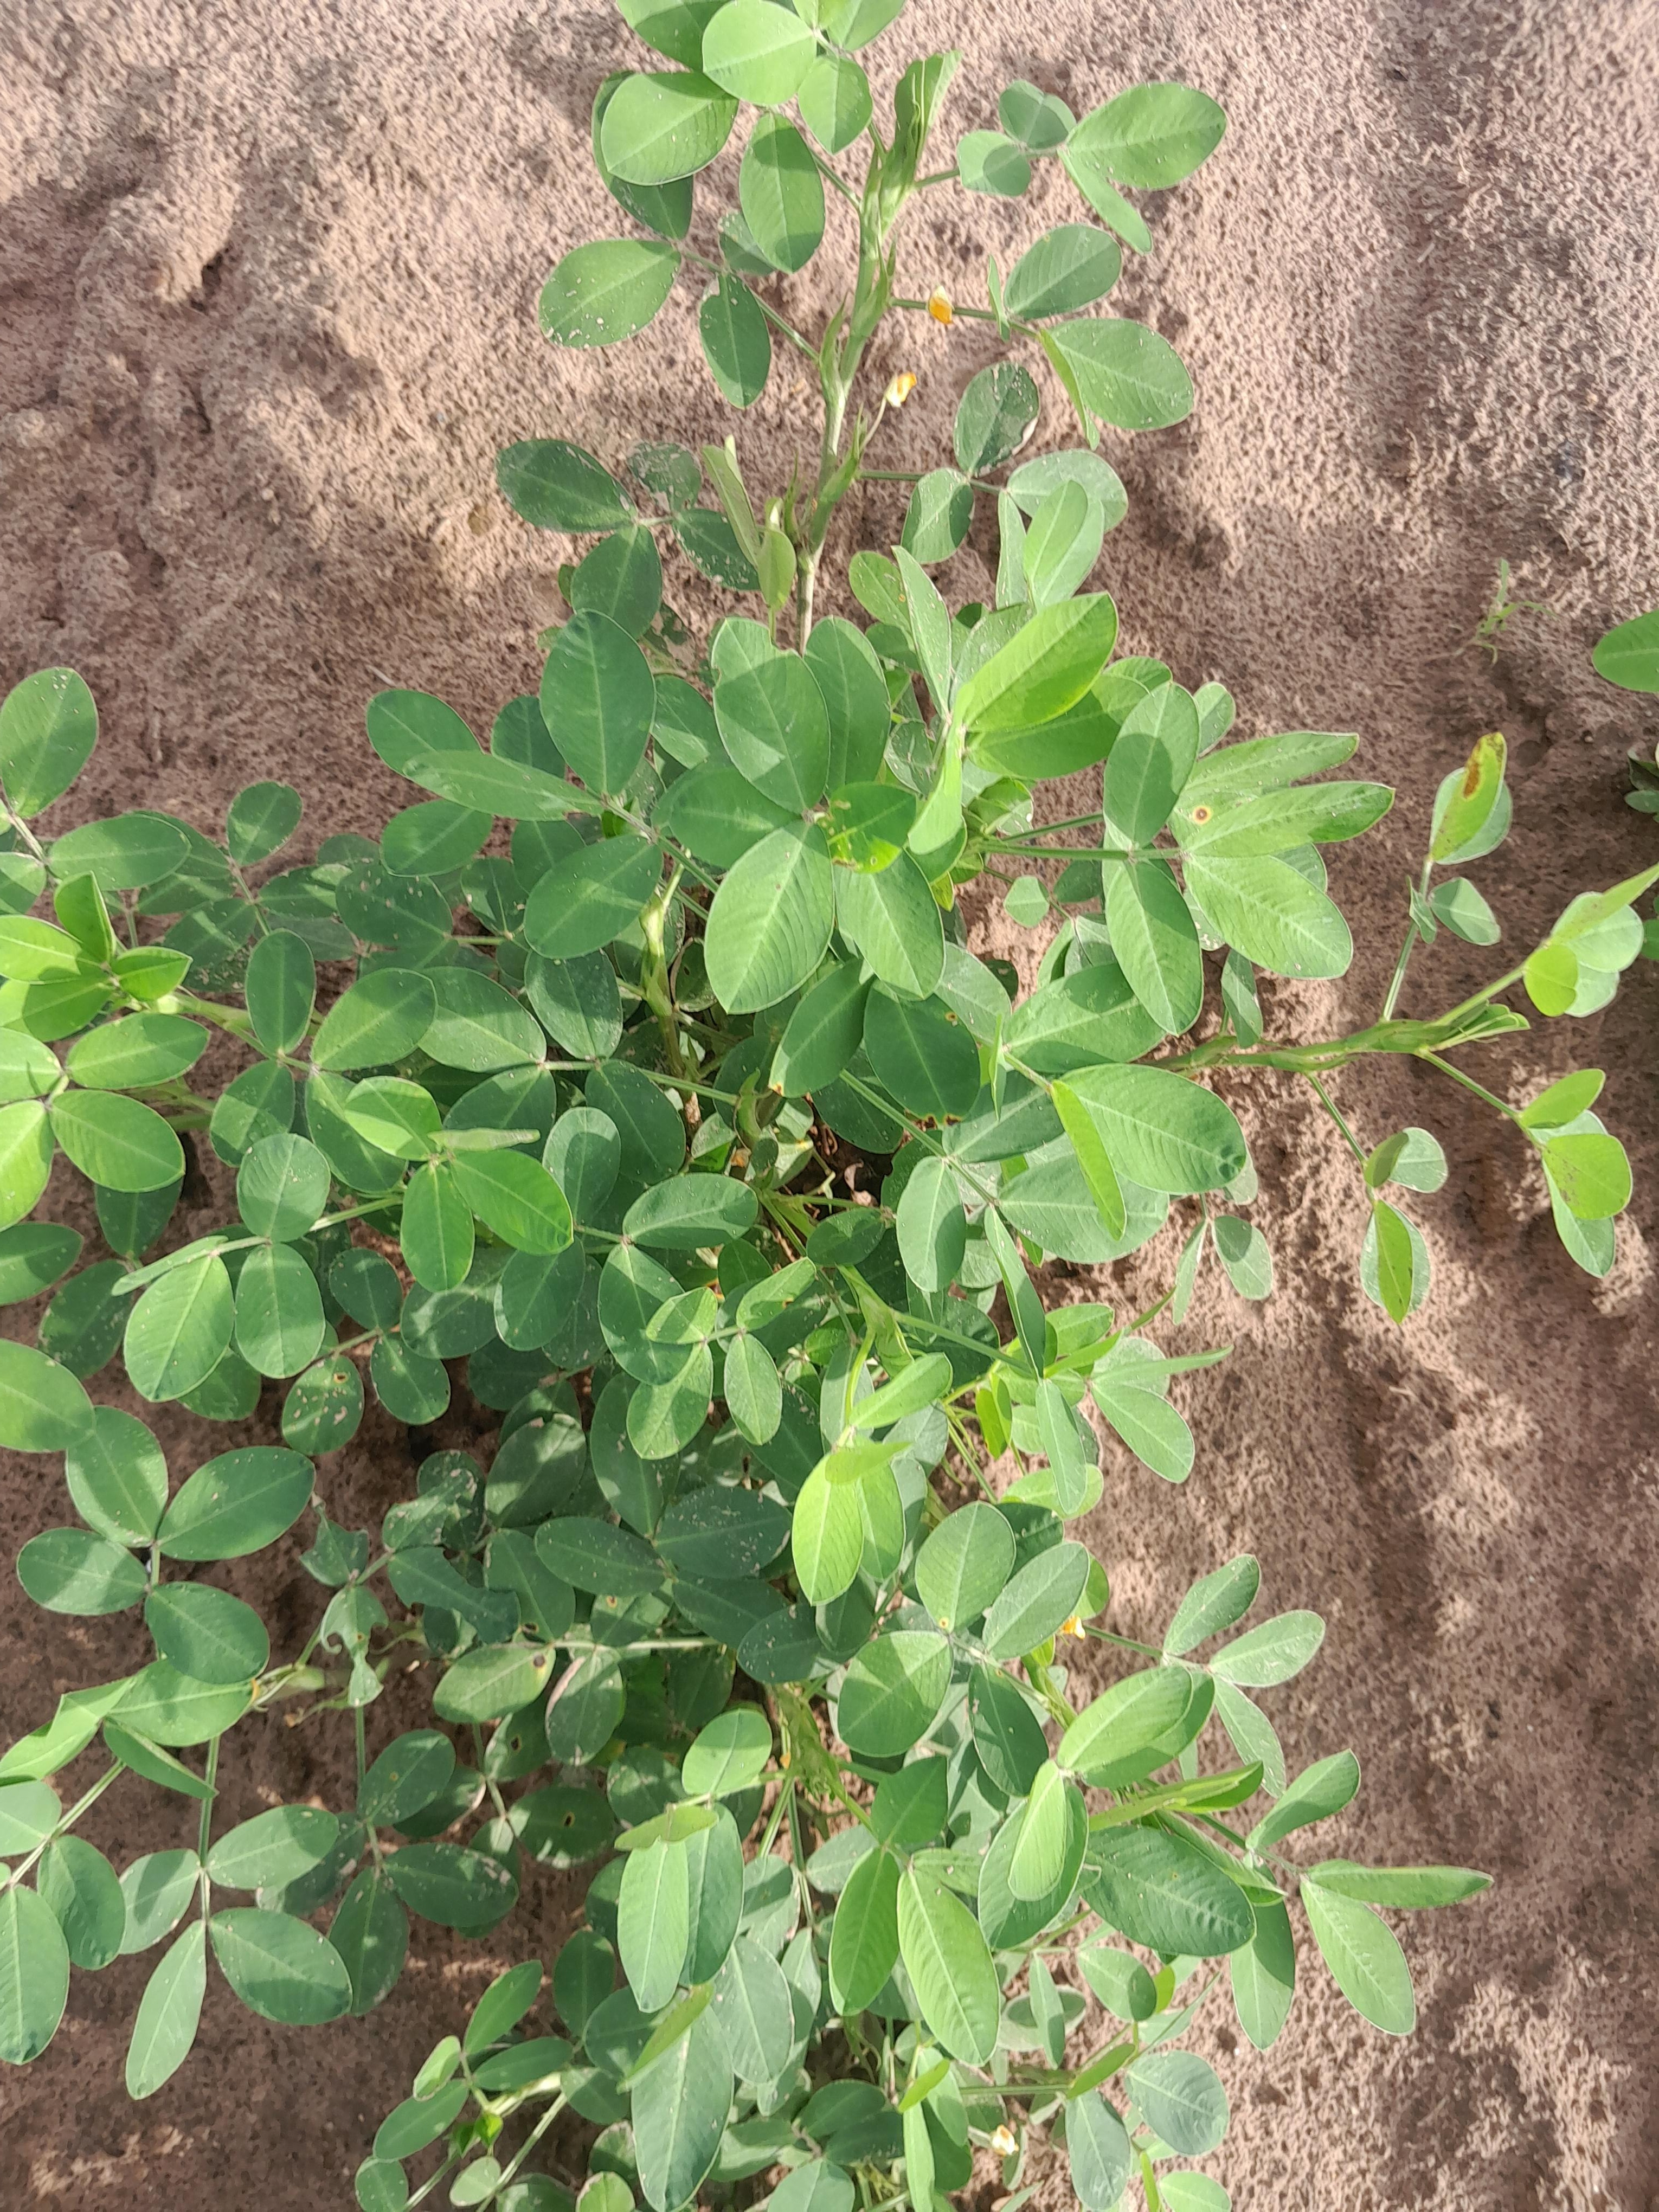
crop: groundnut
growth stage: flowering
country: Senegal
